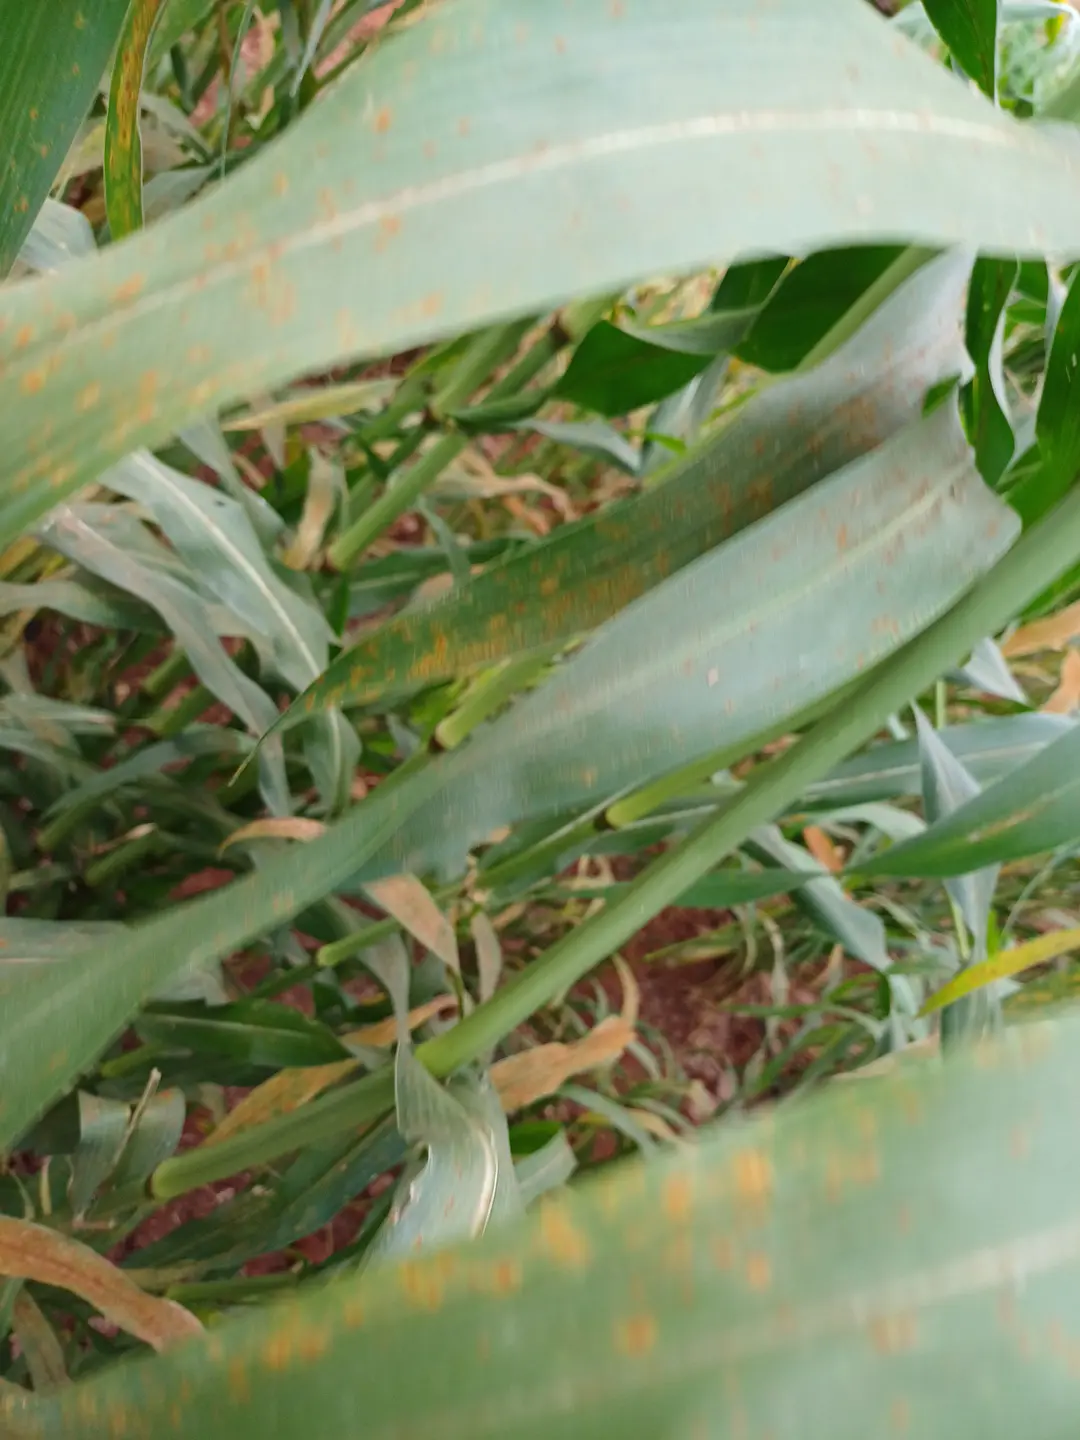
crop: pearl millet
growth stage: filling grain
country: Kenya
